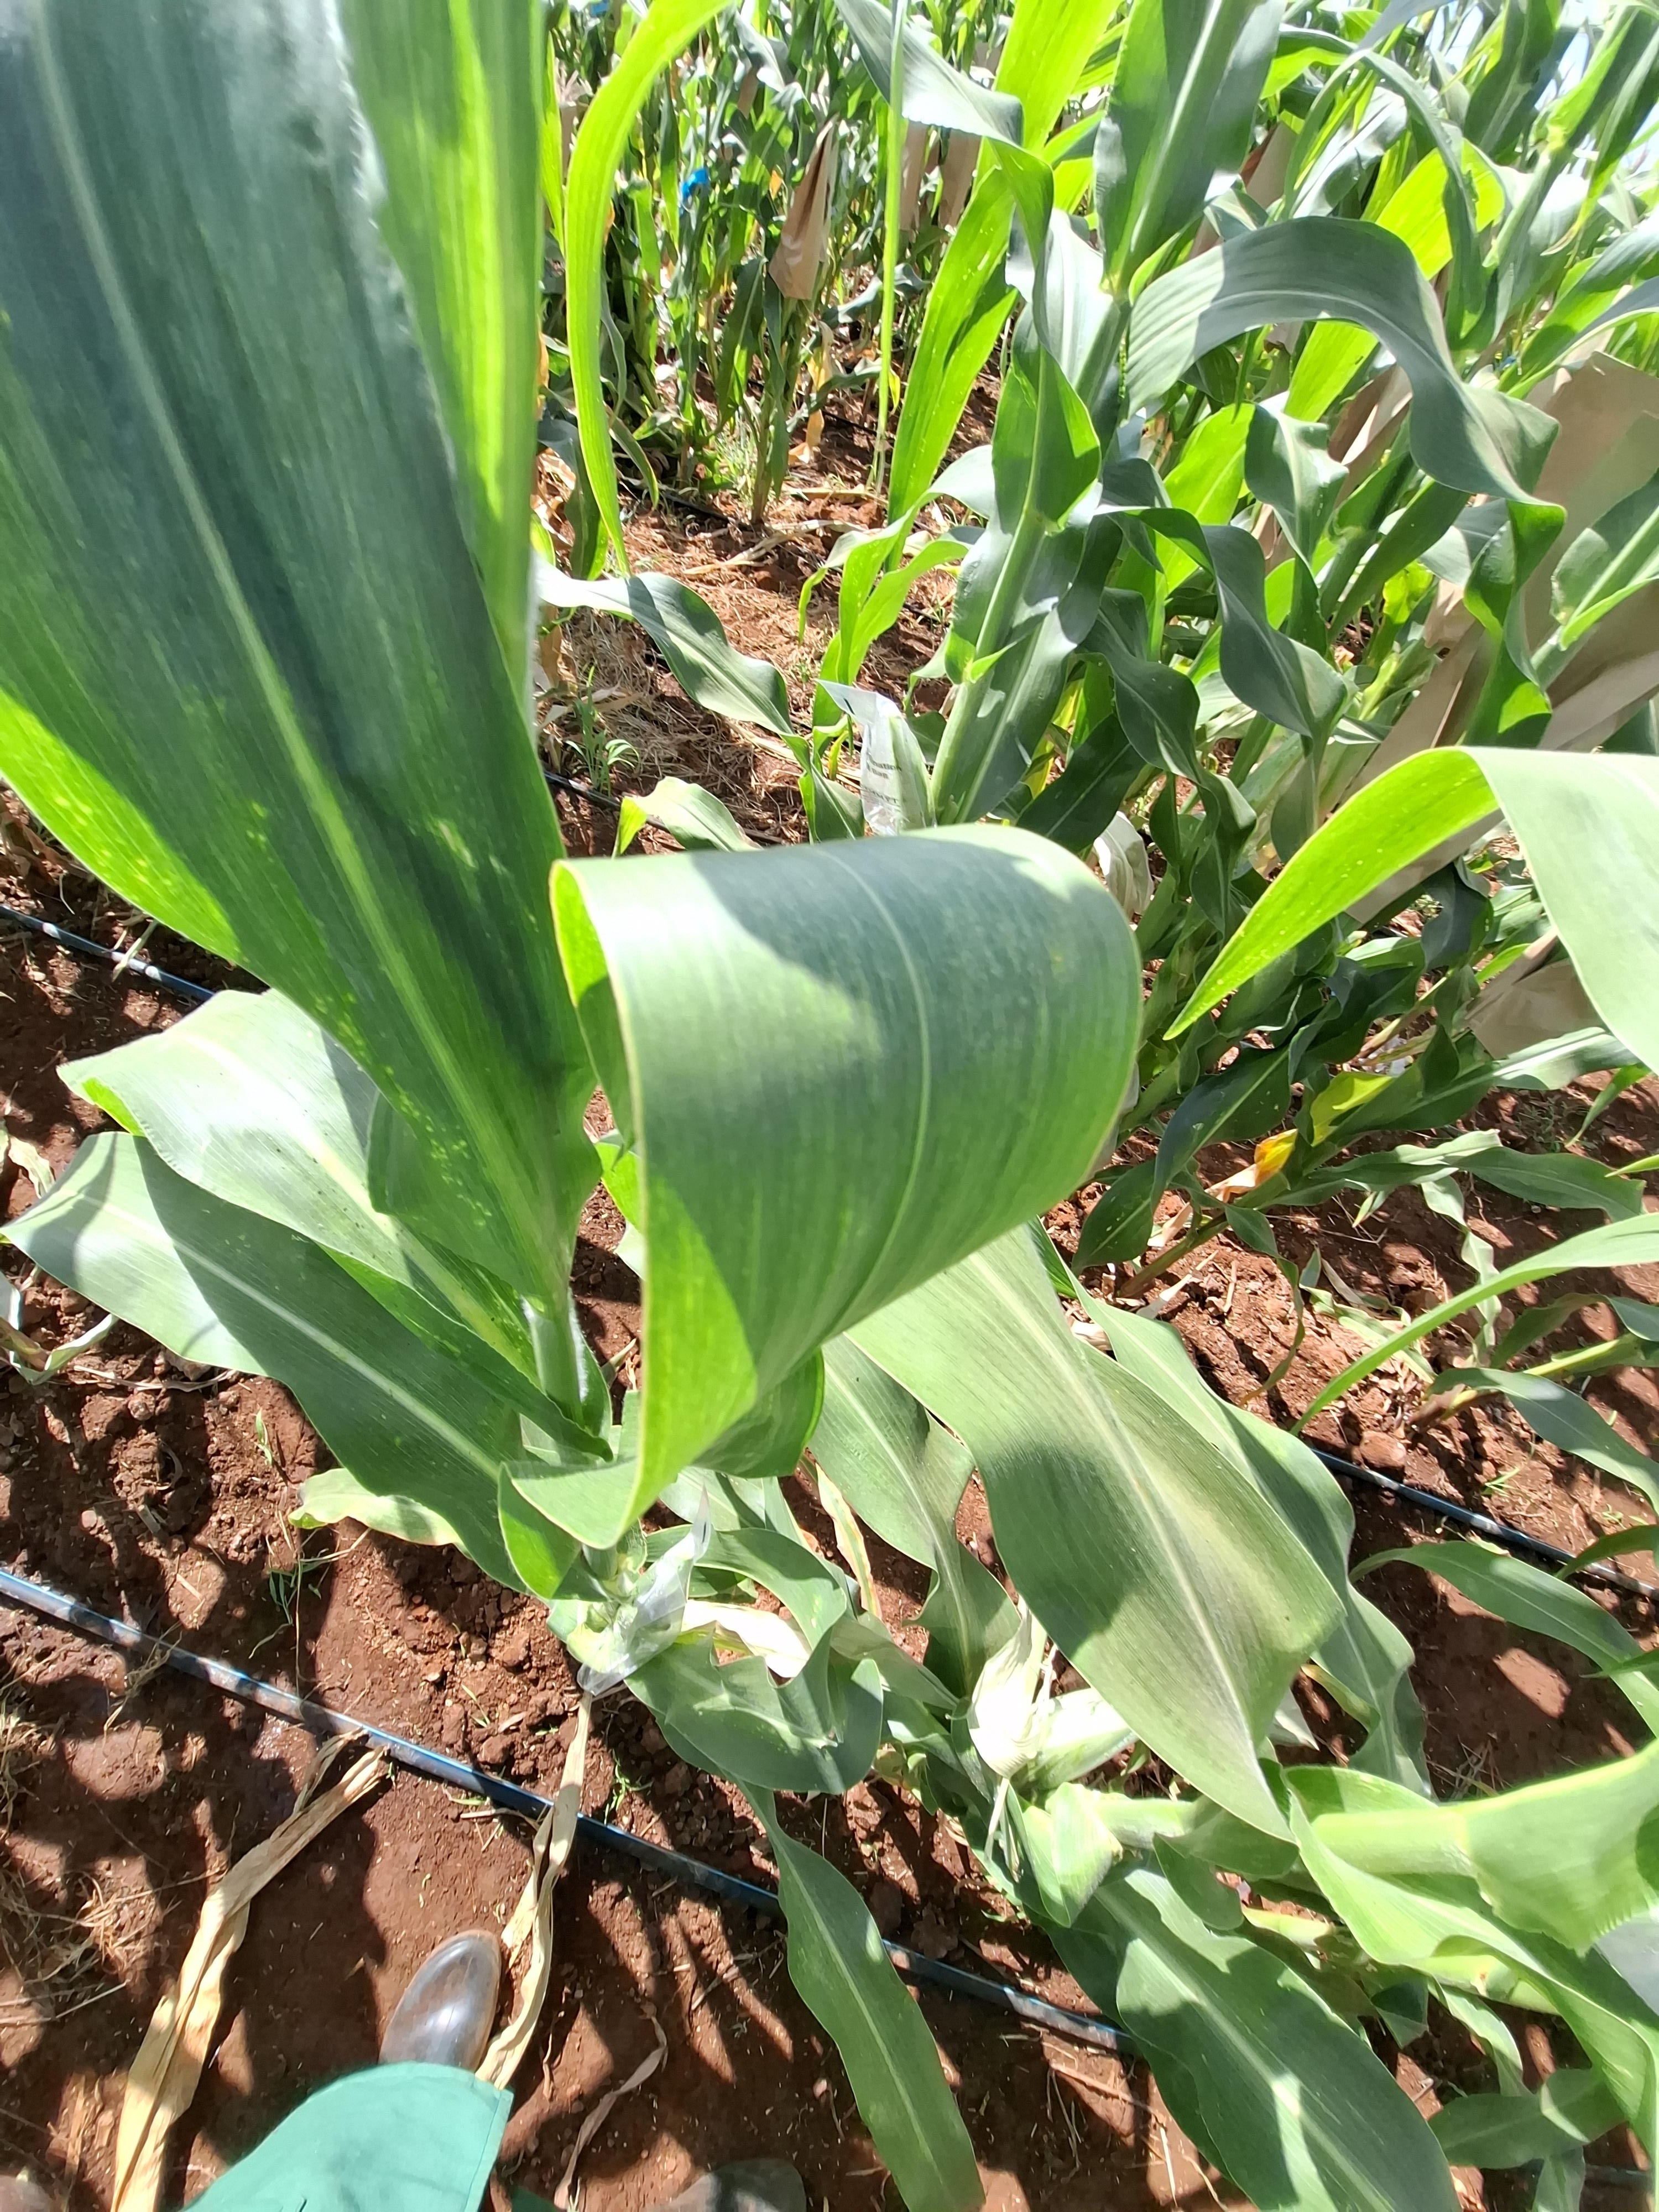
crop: maize
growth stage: flowering
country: Kenya
